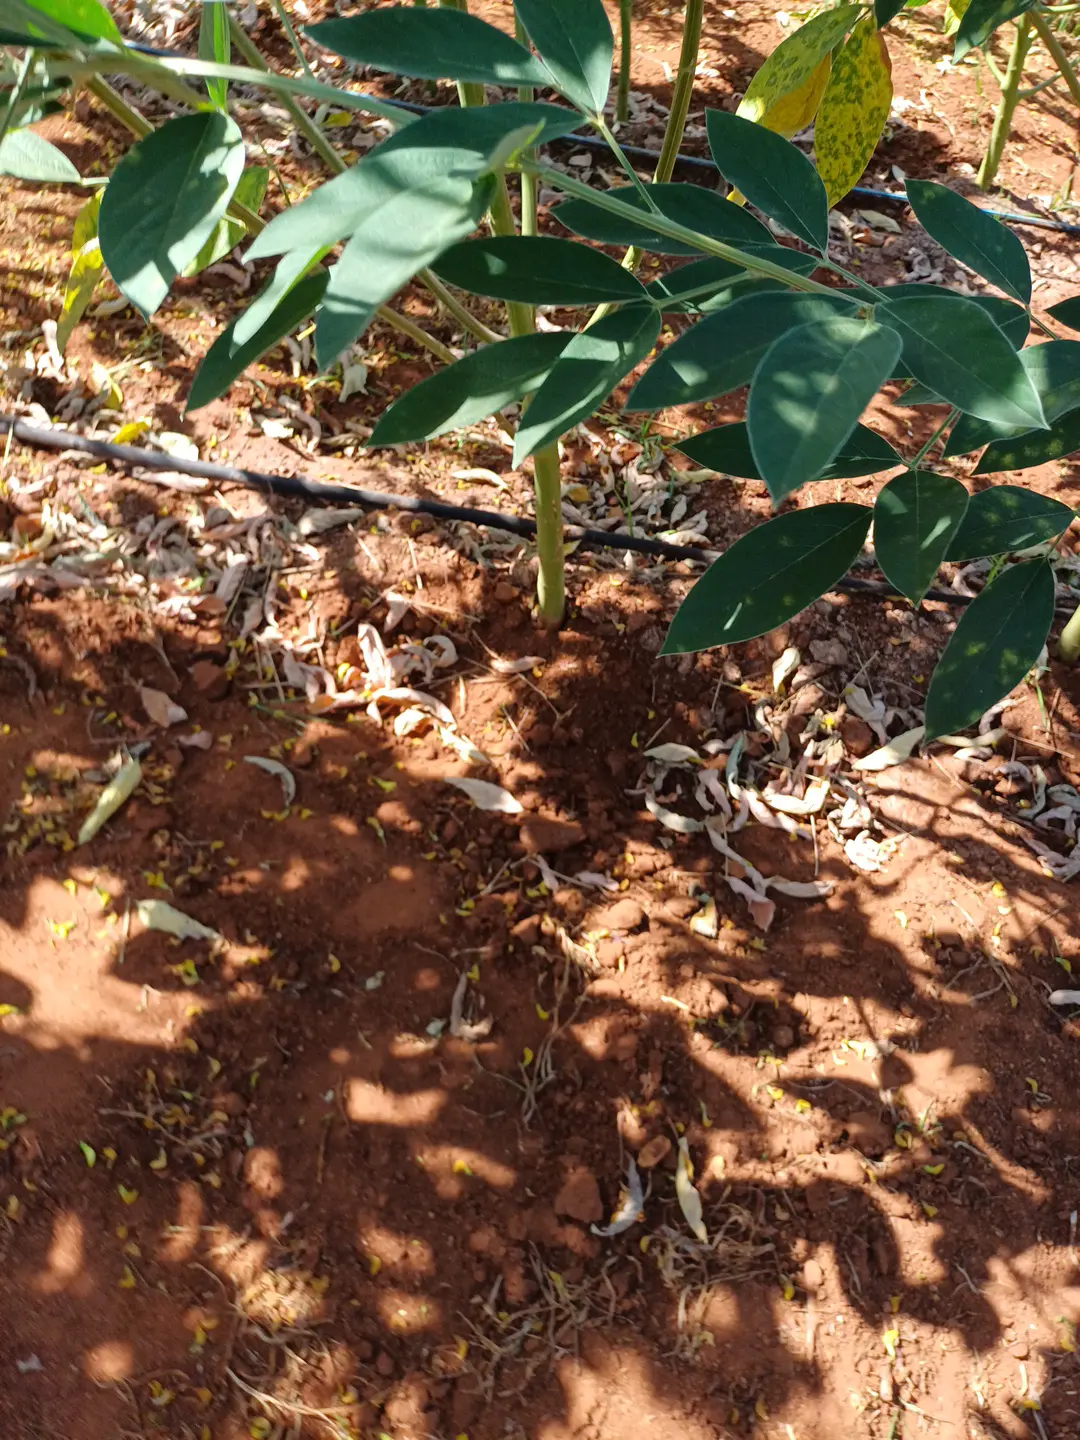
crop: pigeonpea
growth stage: development pod
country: Kenya
